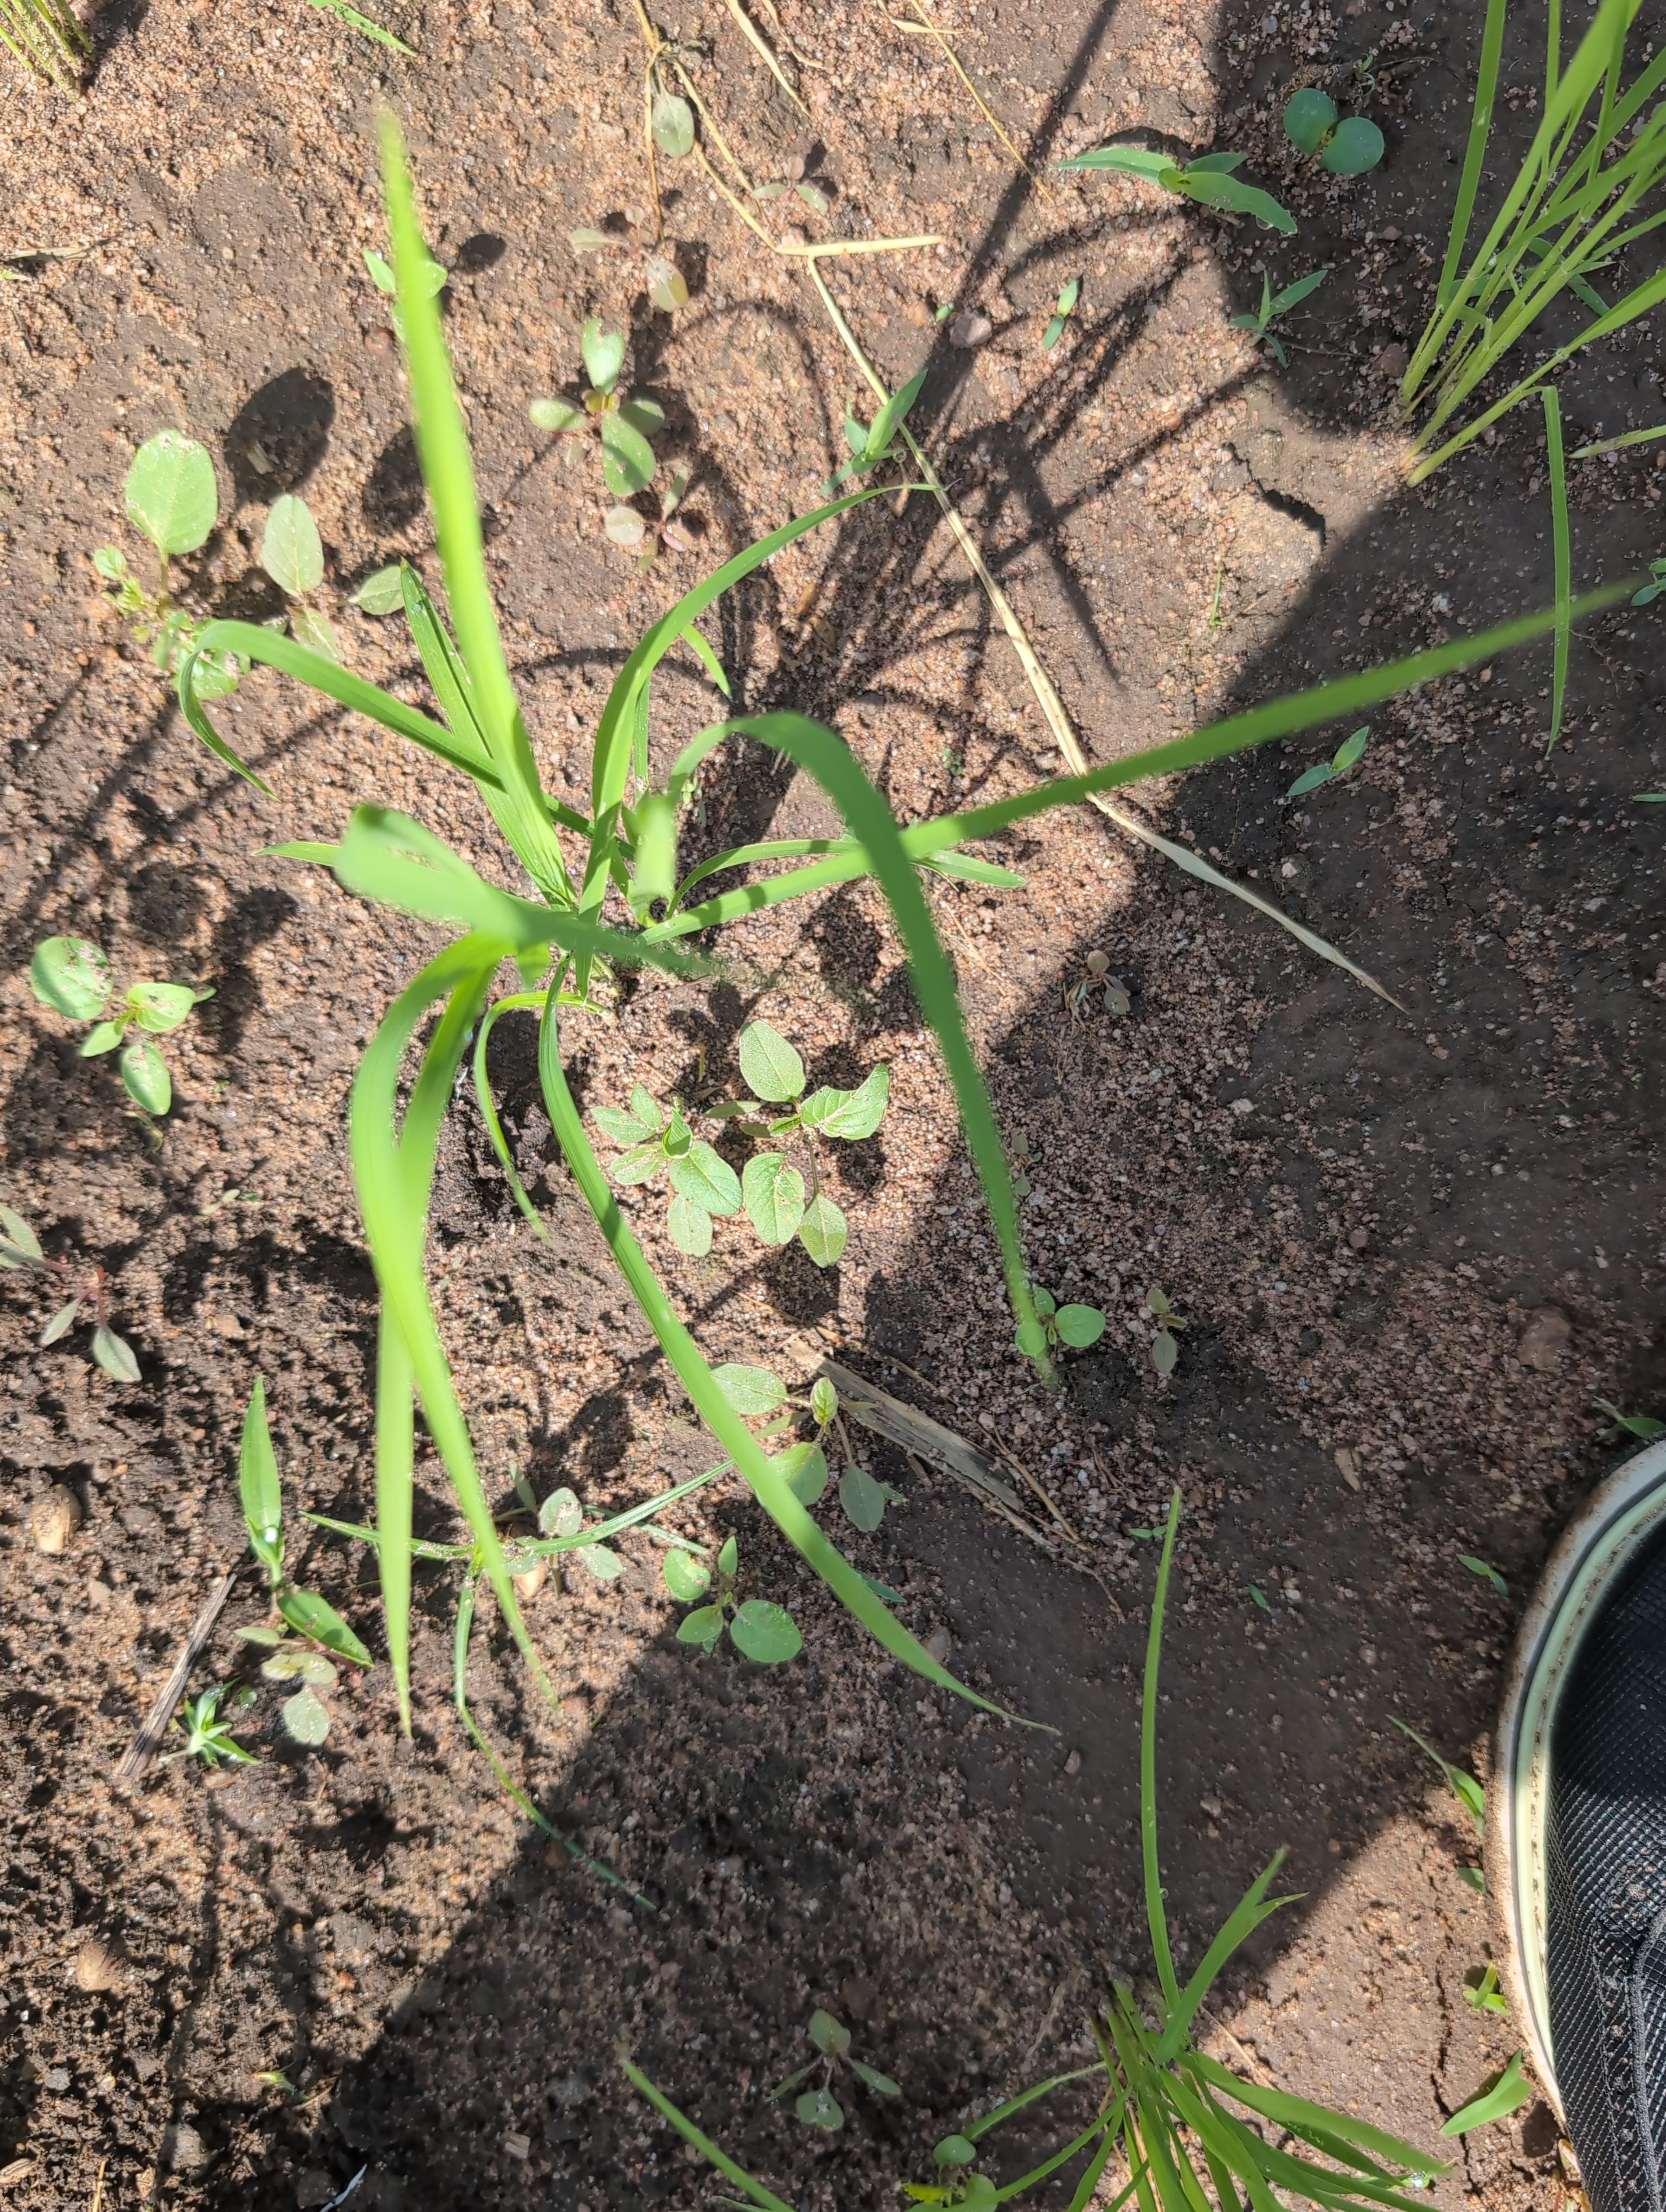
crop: rice
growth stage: establishment seedling
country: Côte d'Ivoire
